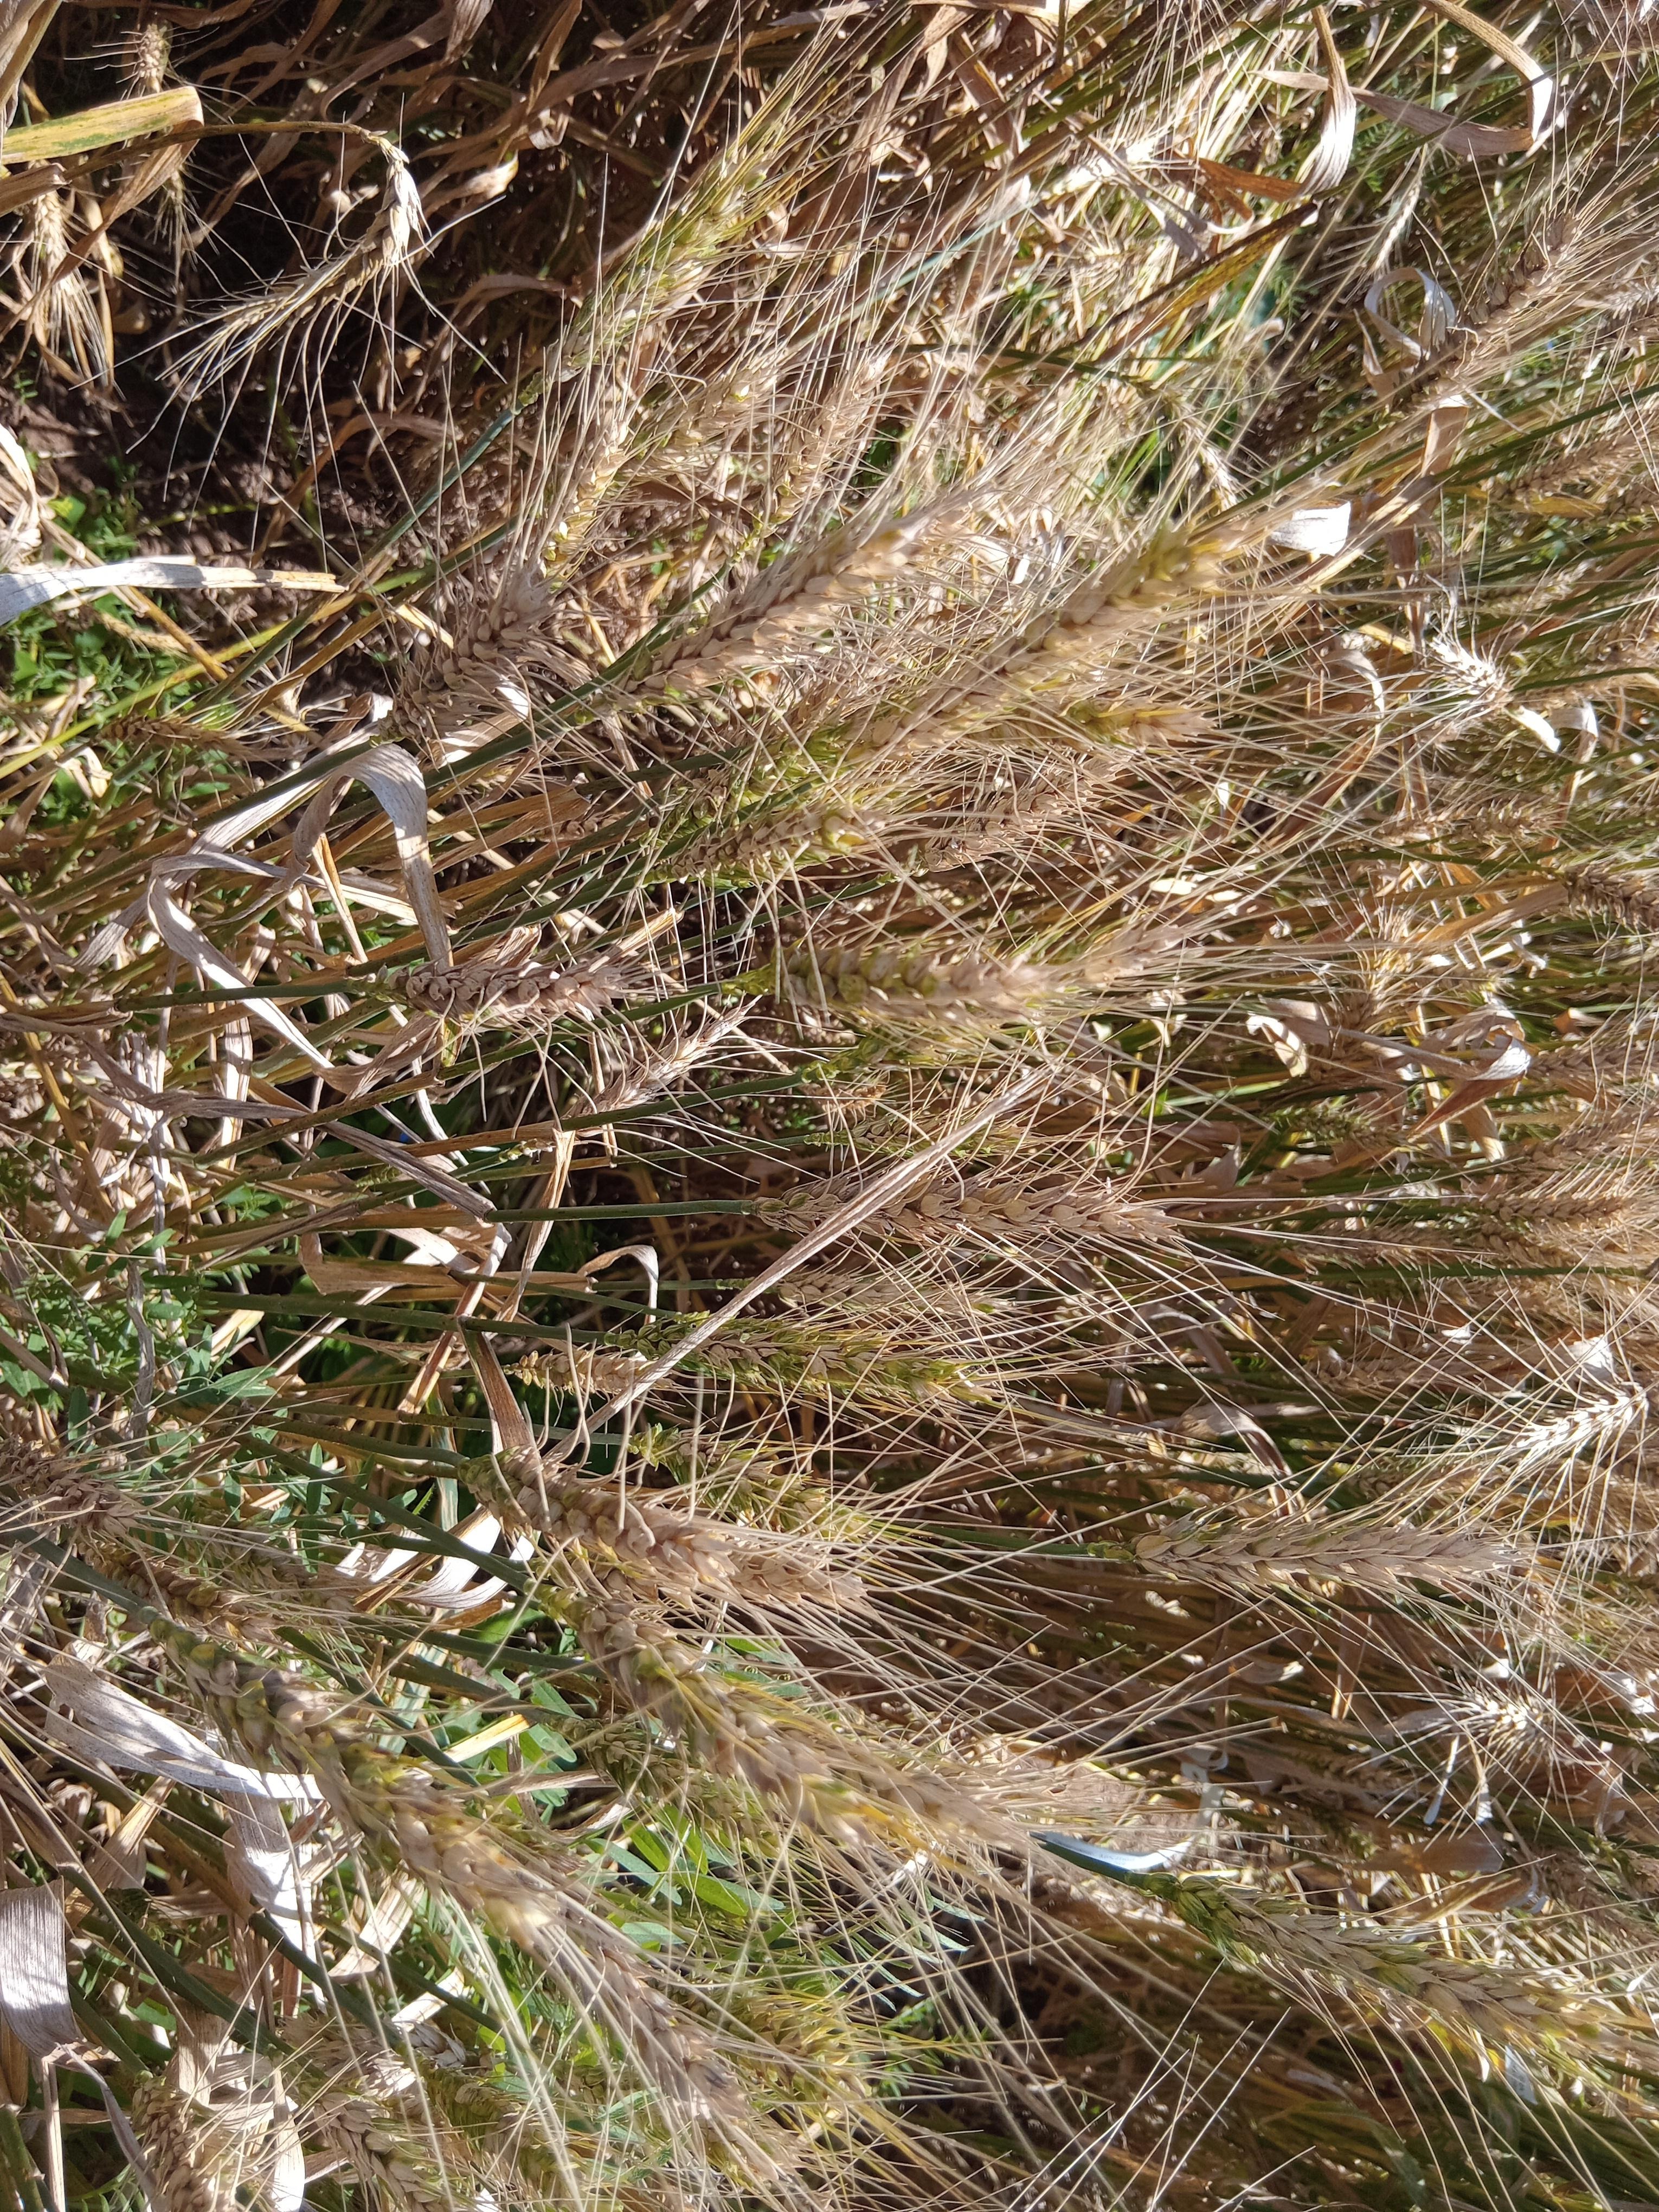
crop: wheat
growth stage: maturity
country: Kenya
